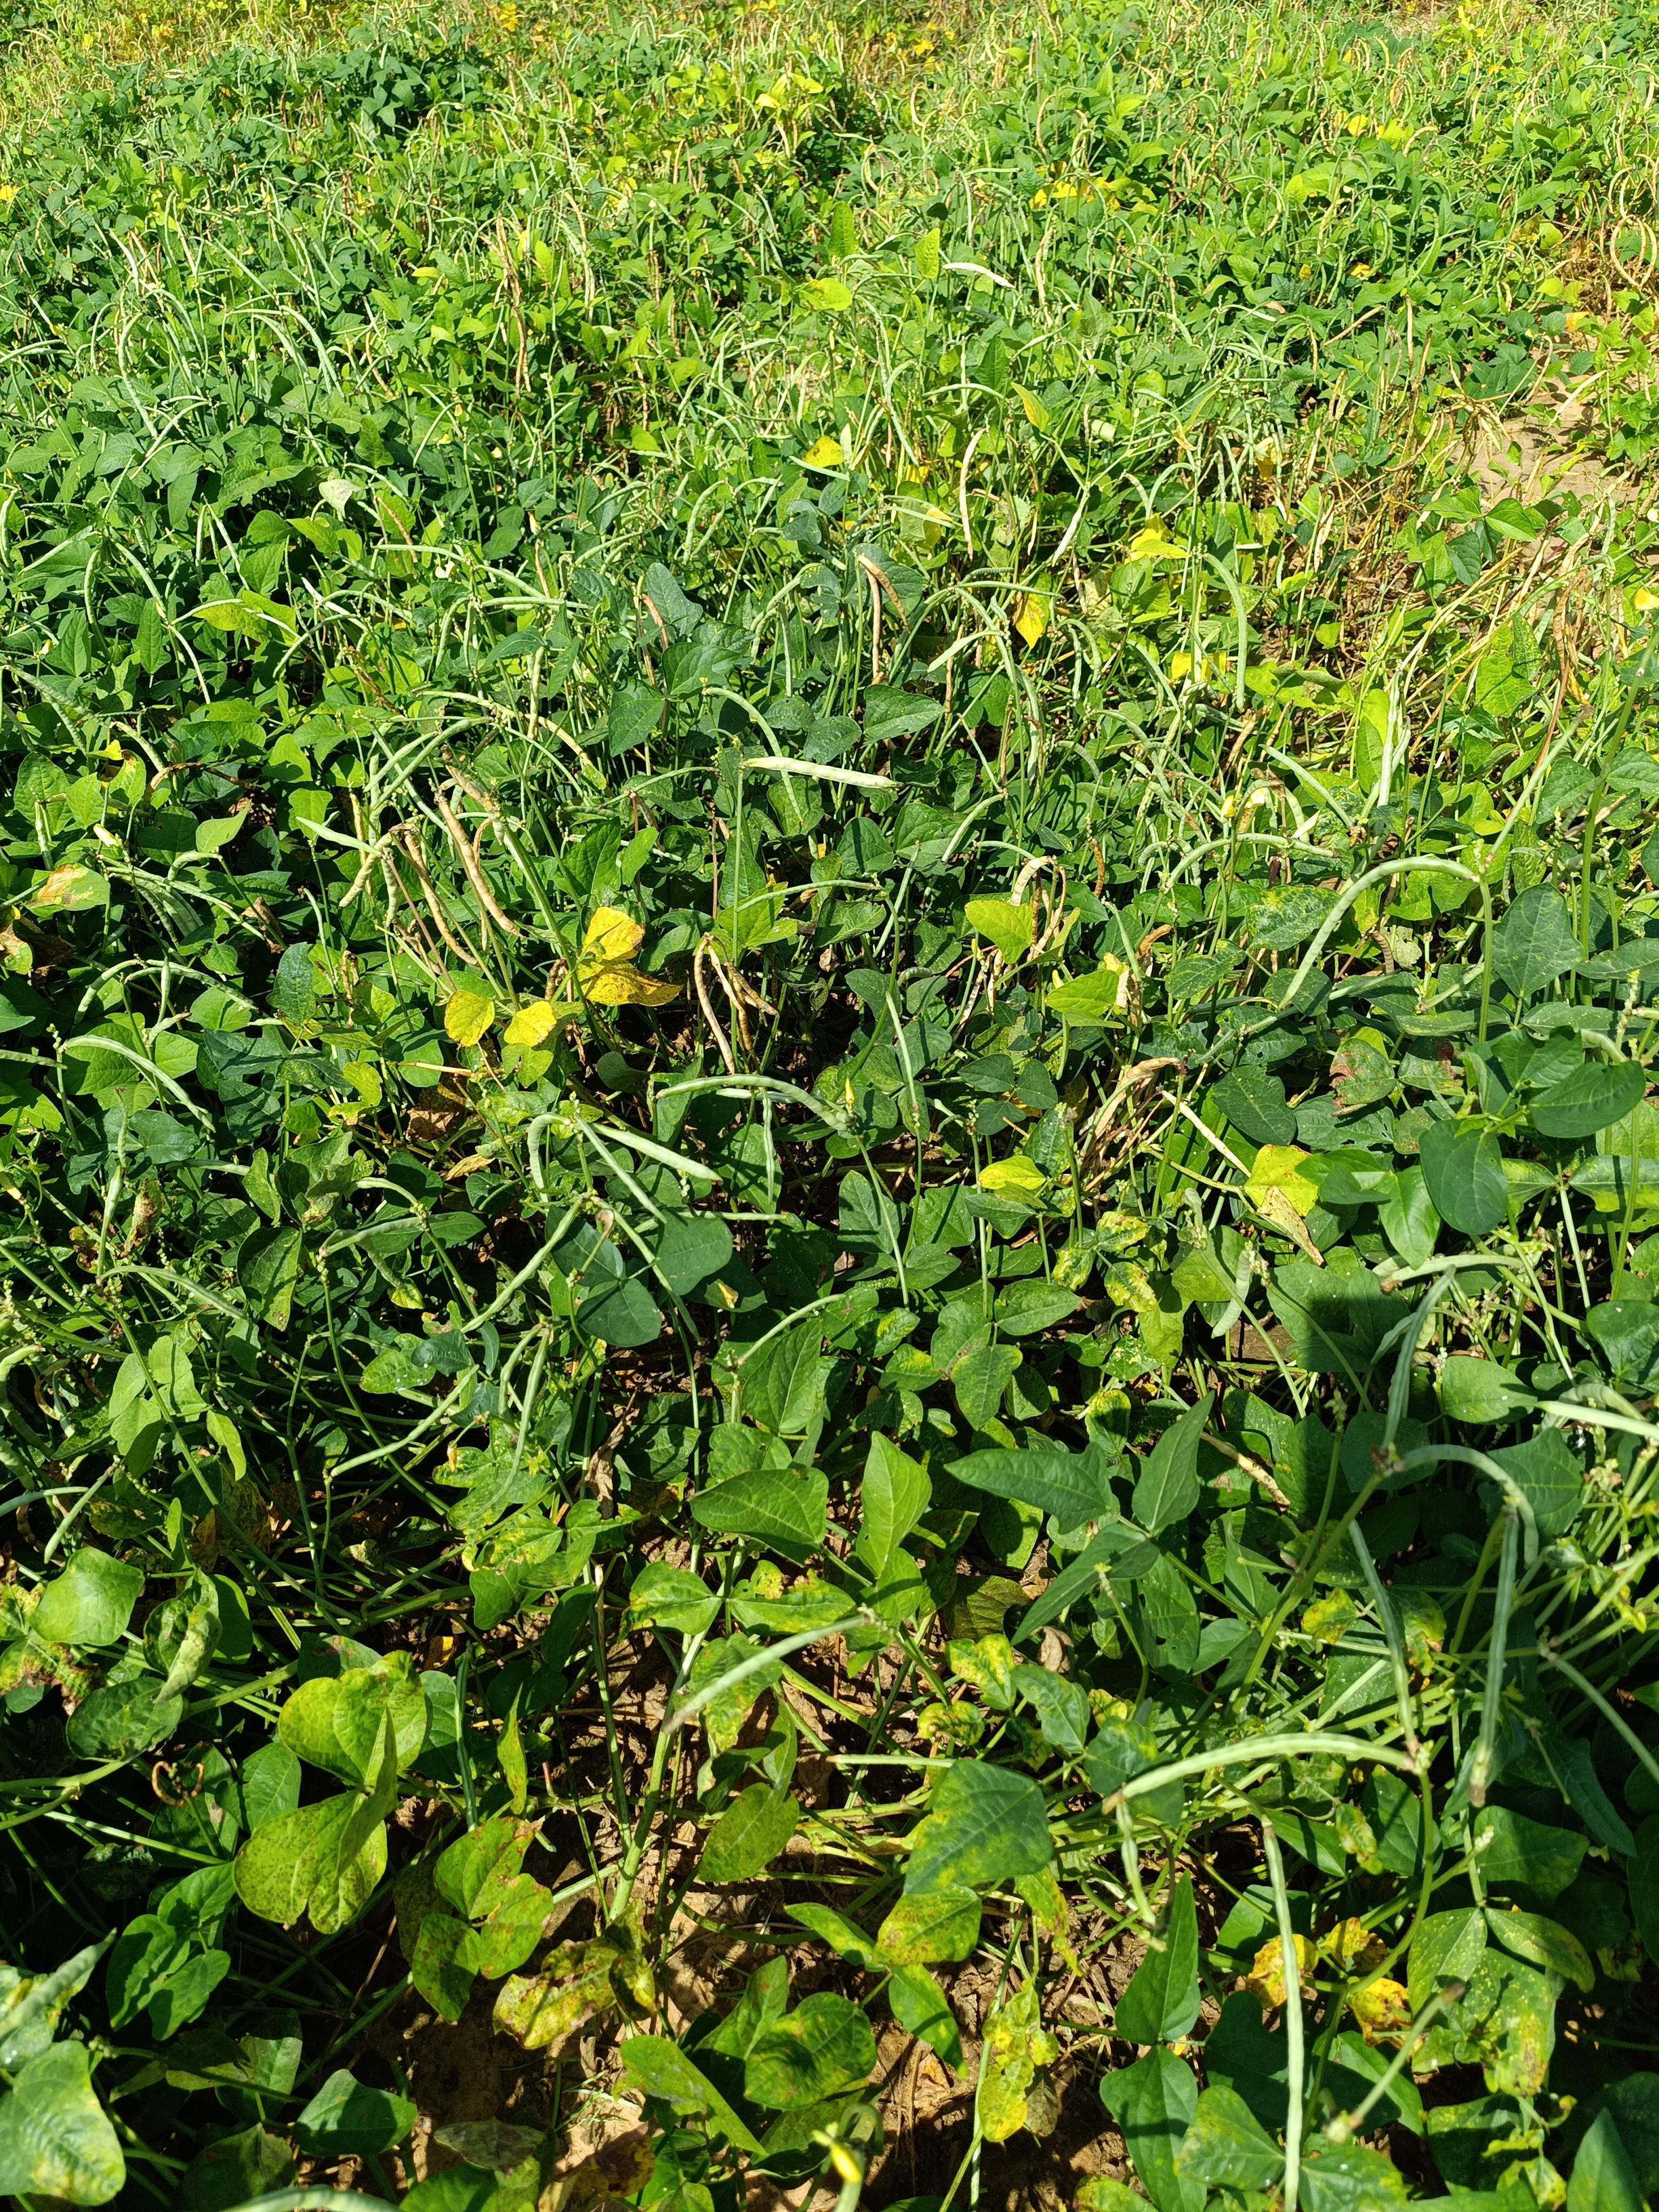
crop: cowpea
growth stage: maturity
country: Nigeria
